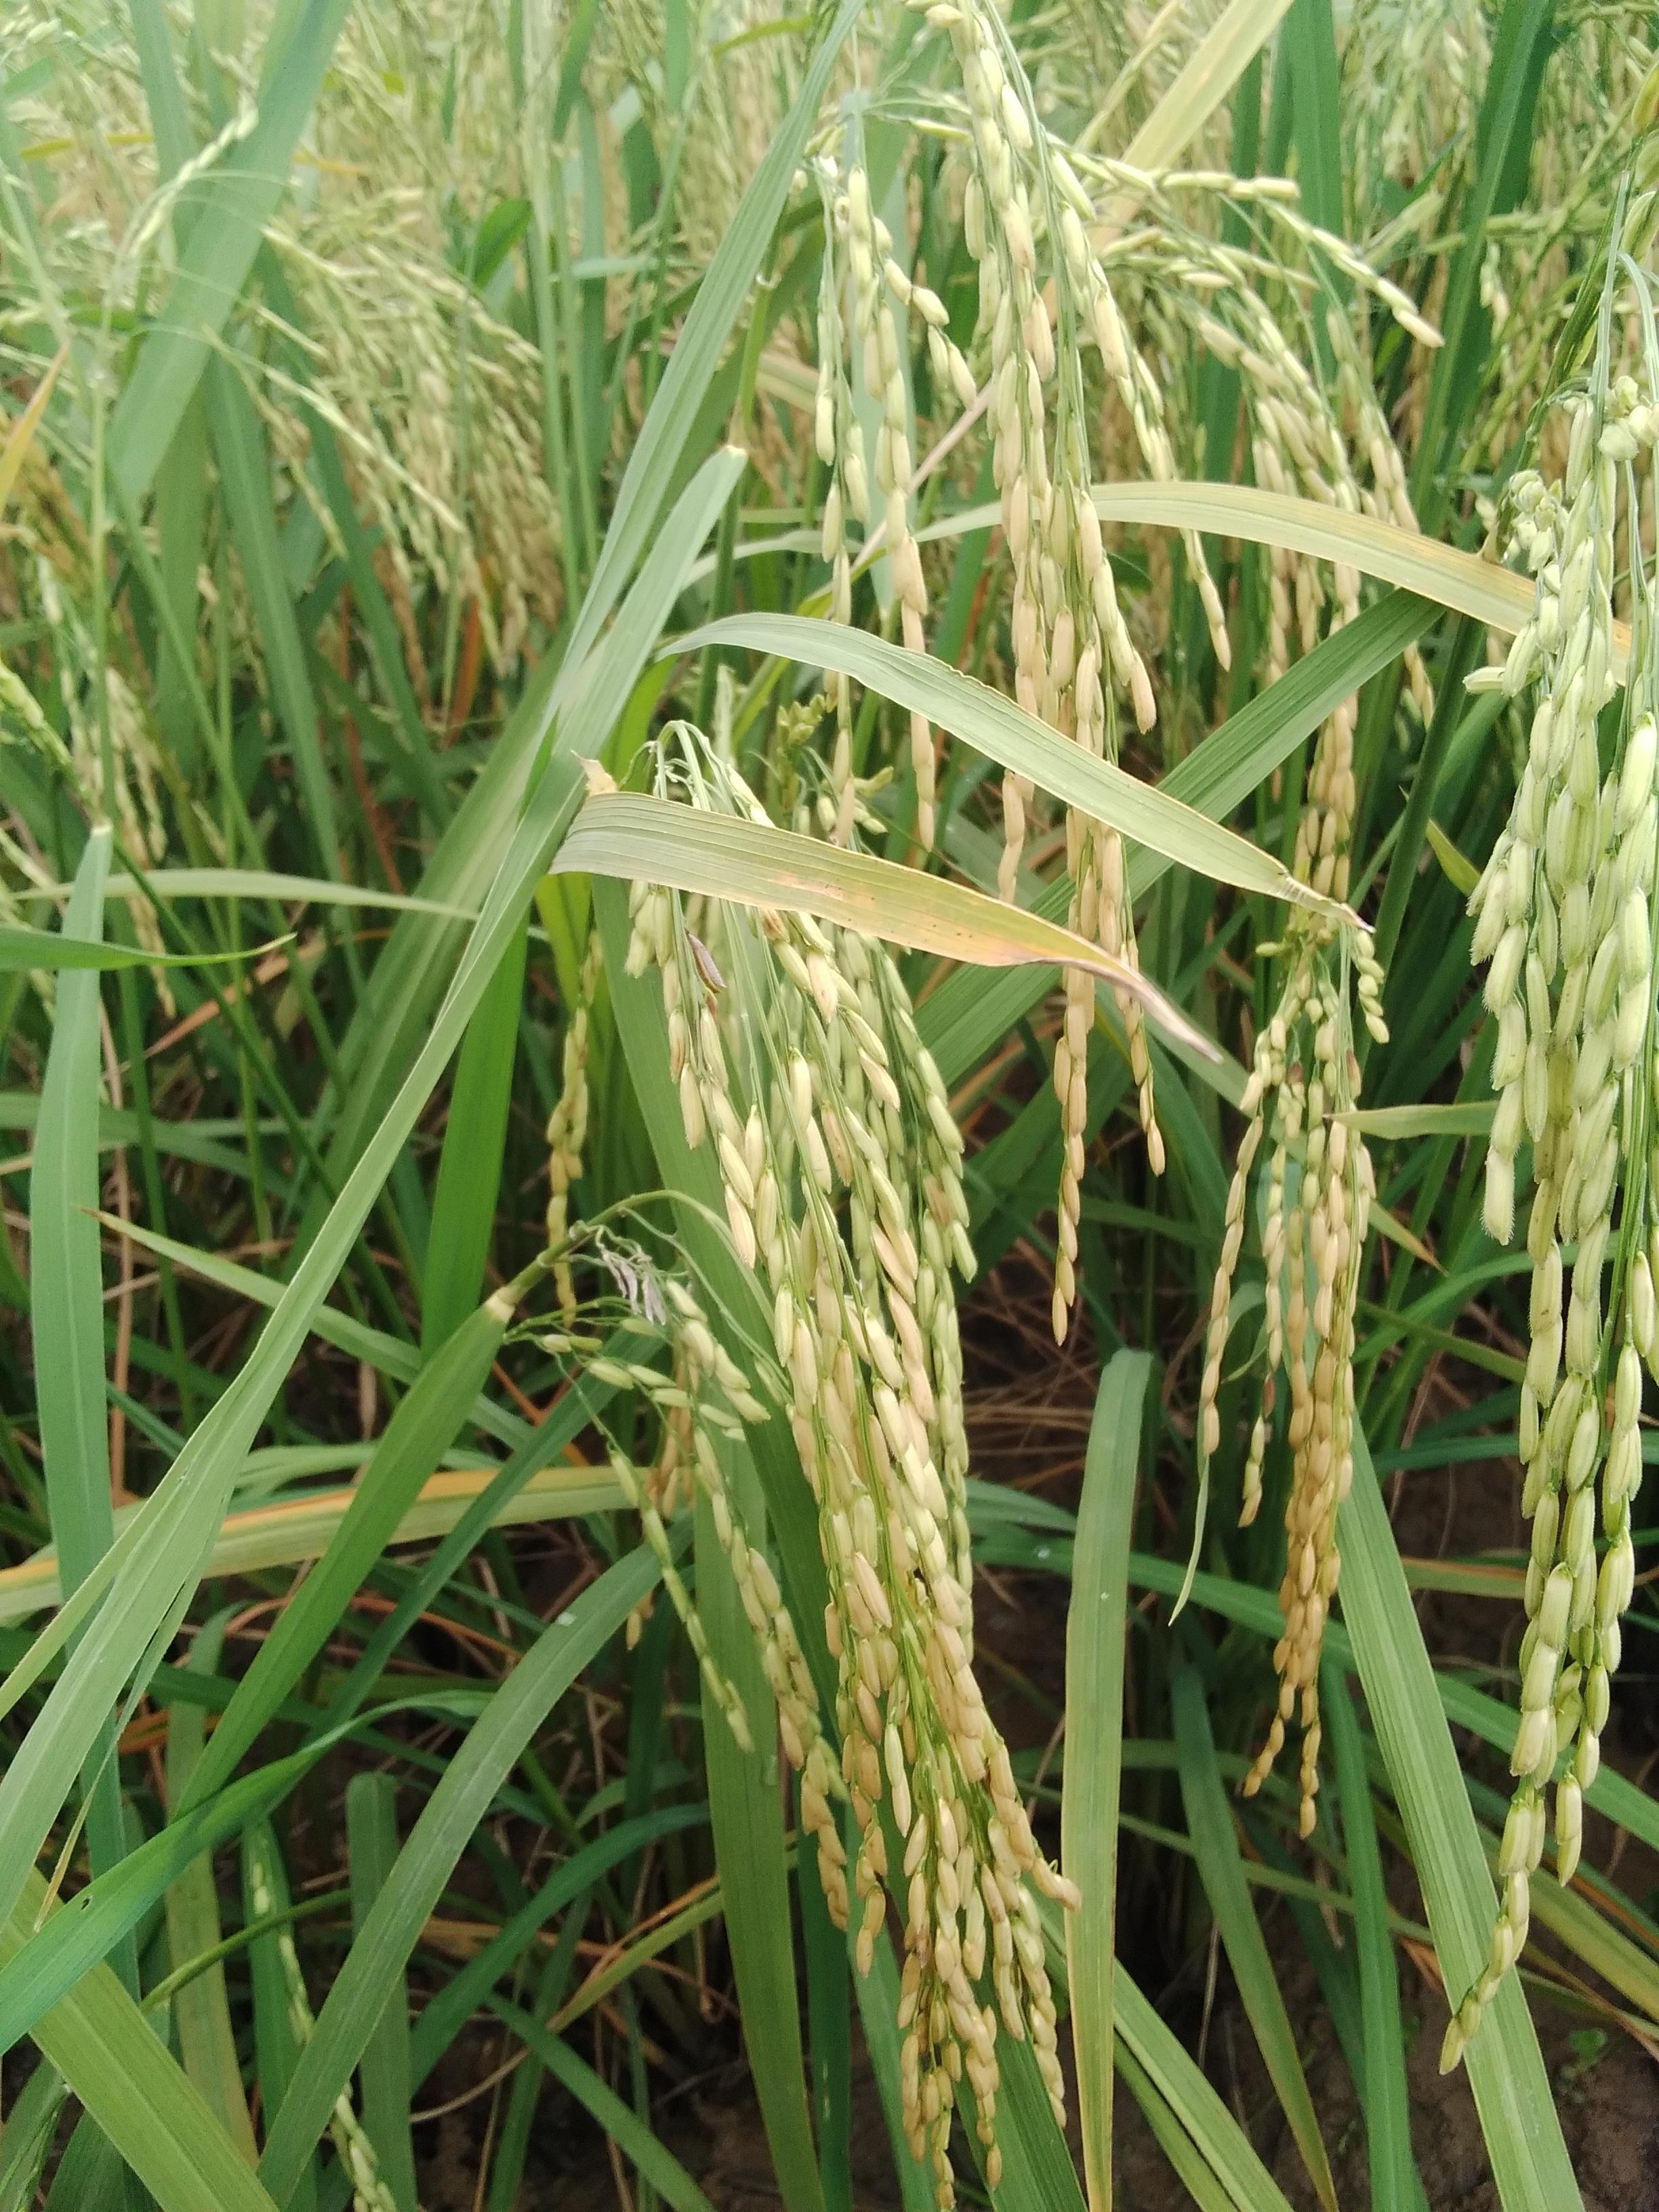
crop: rice
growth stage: ripening
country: Nigeria
